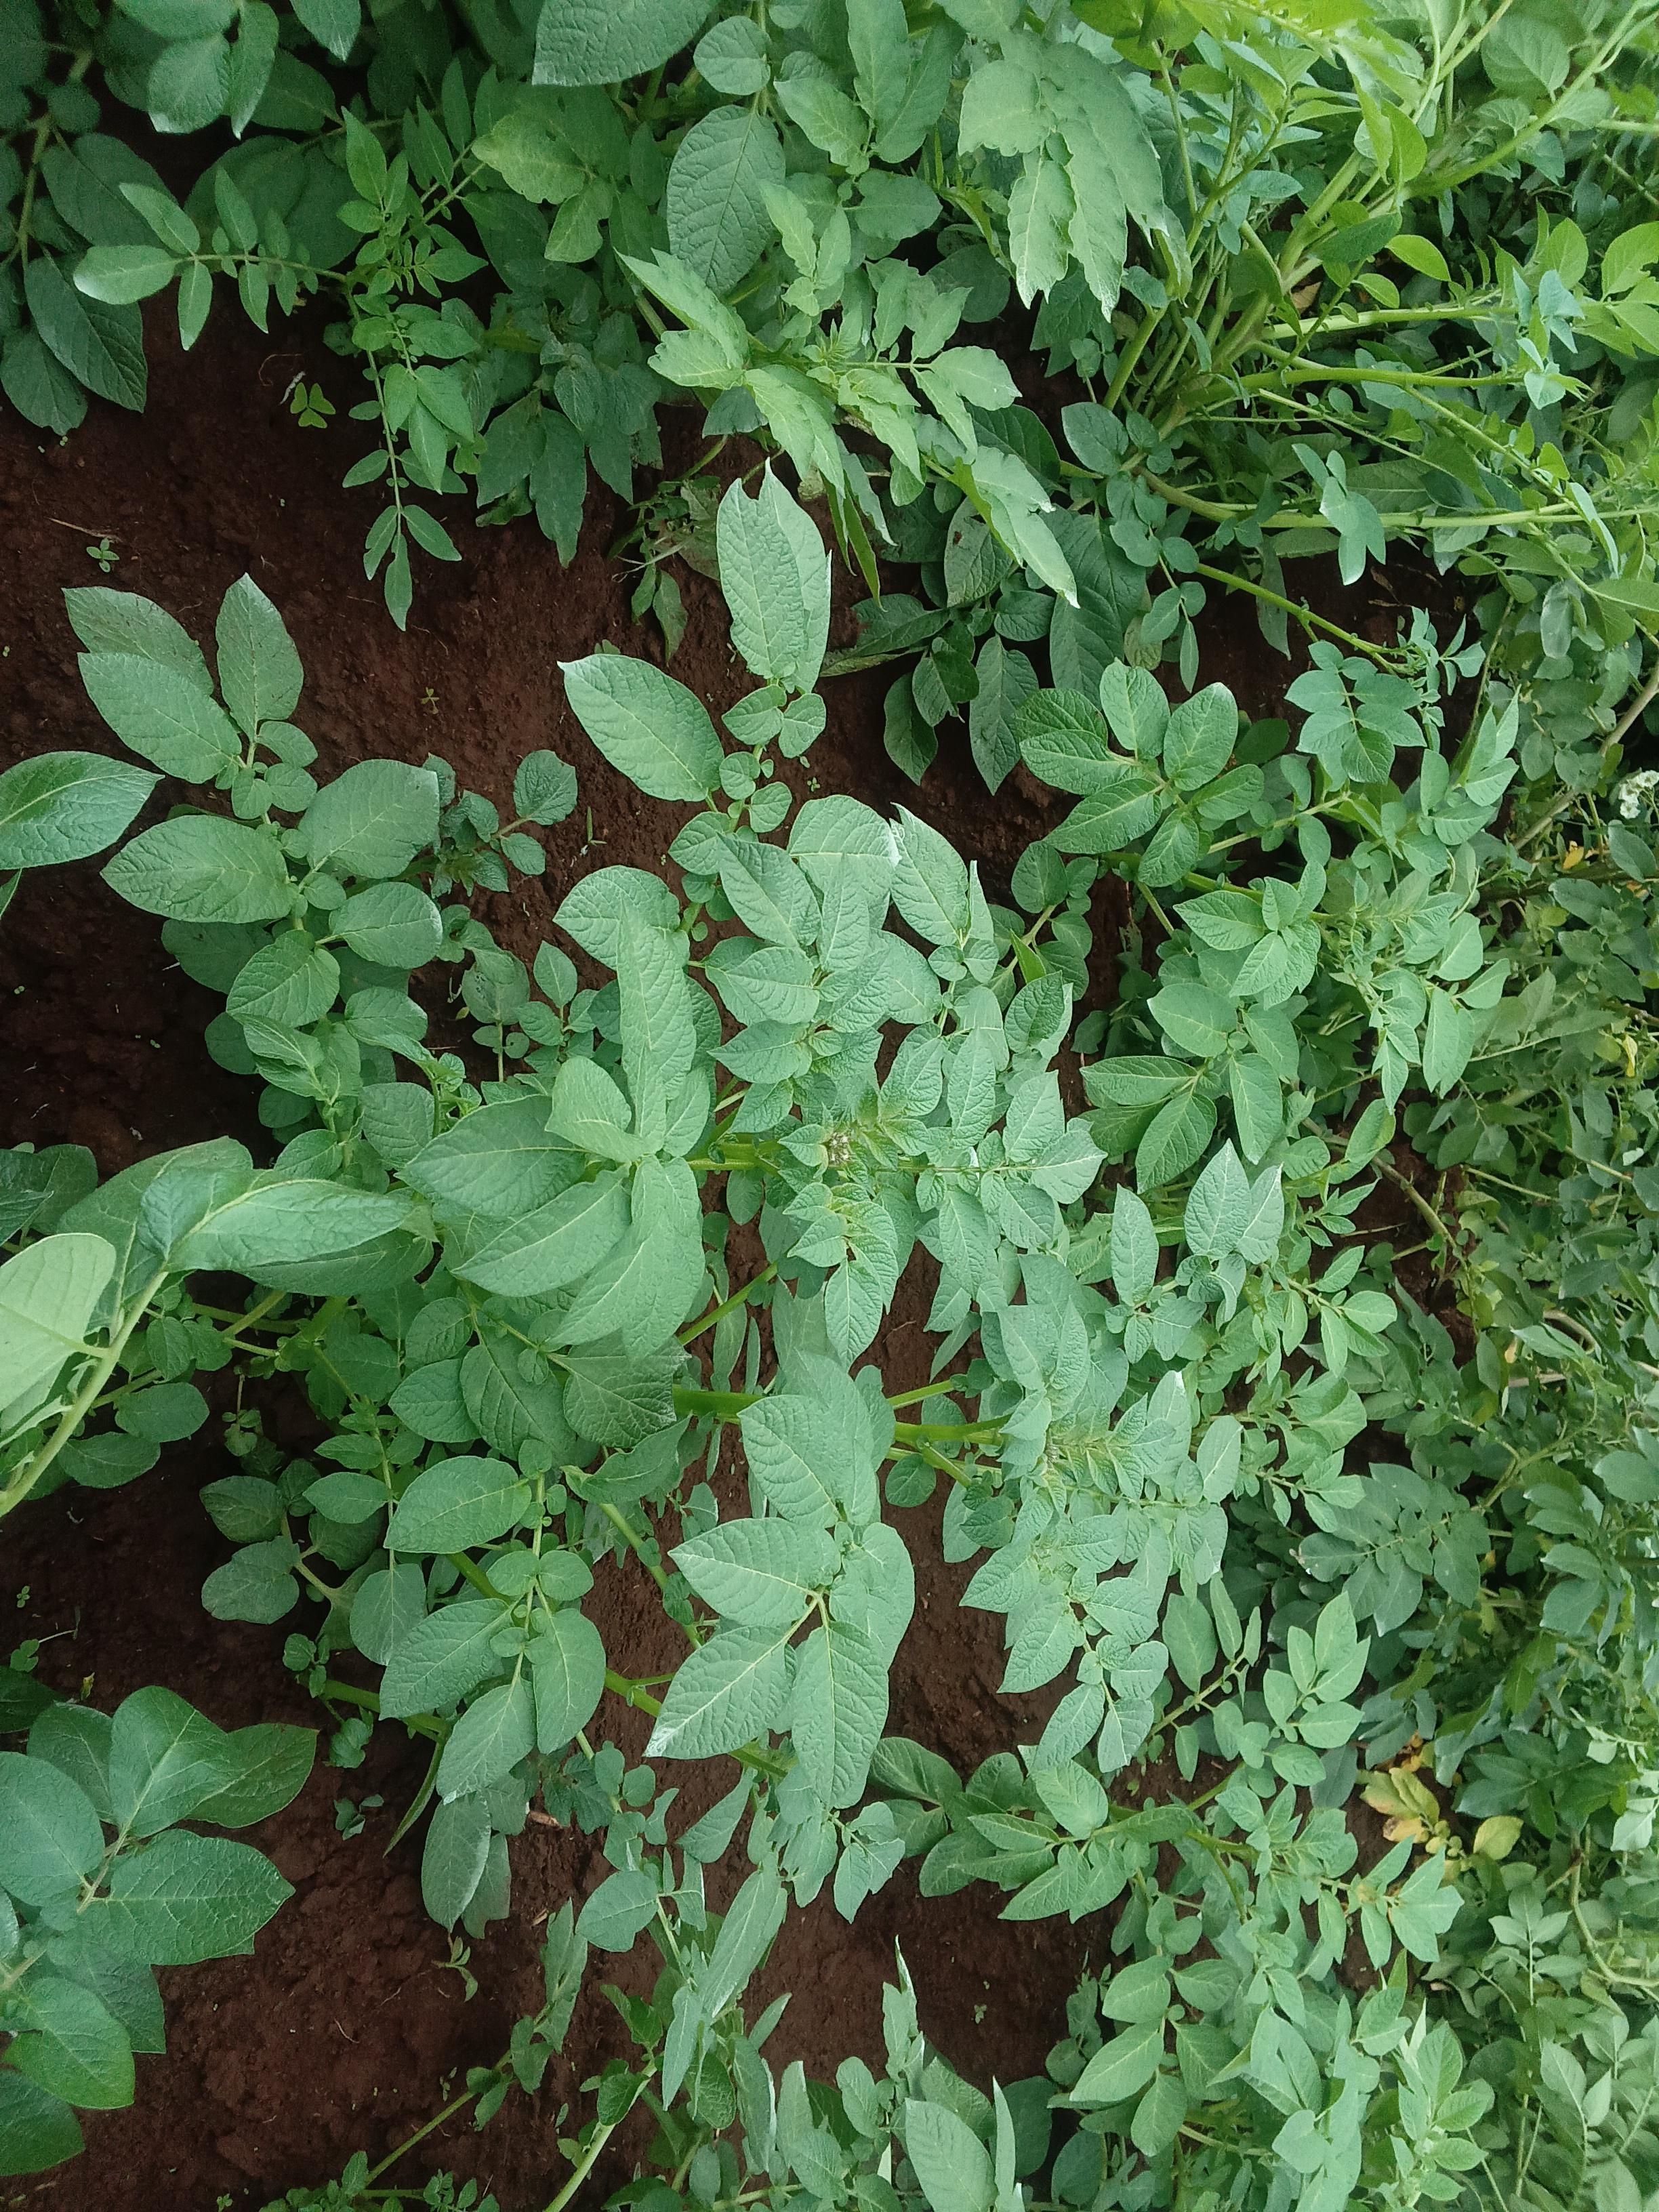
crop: potato
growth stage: flowering
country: Kenya
